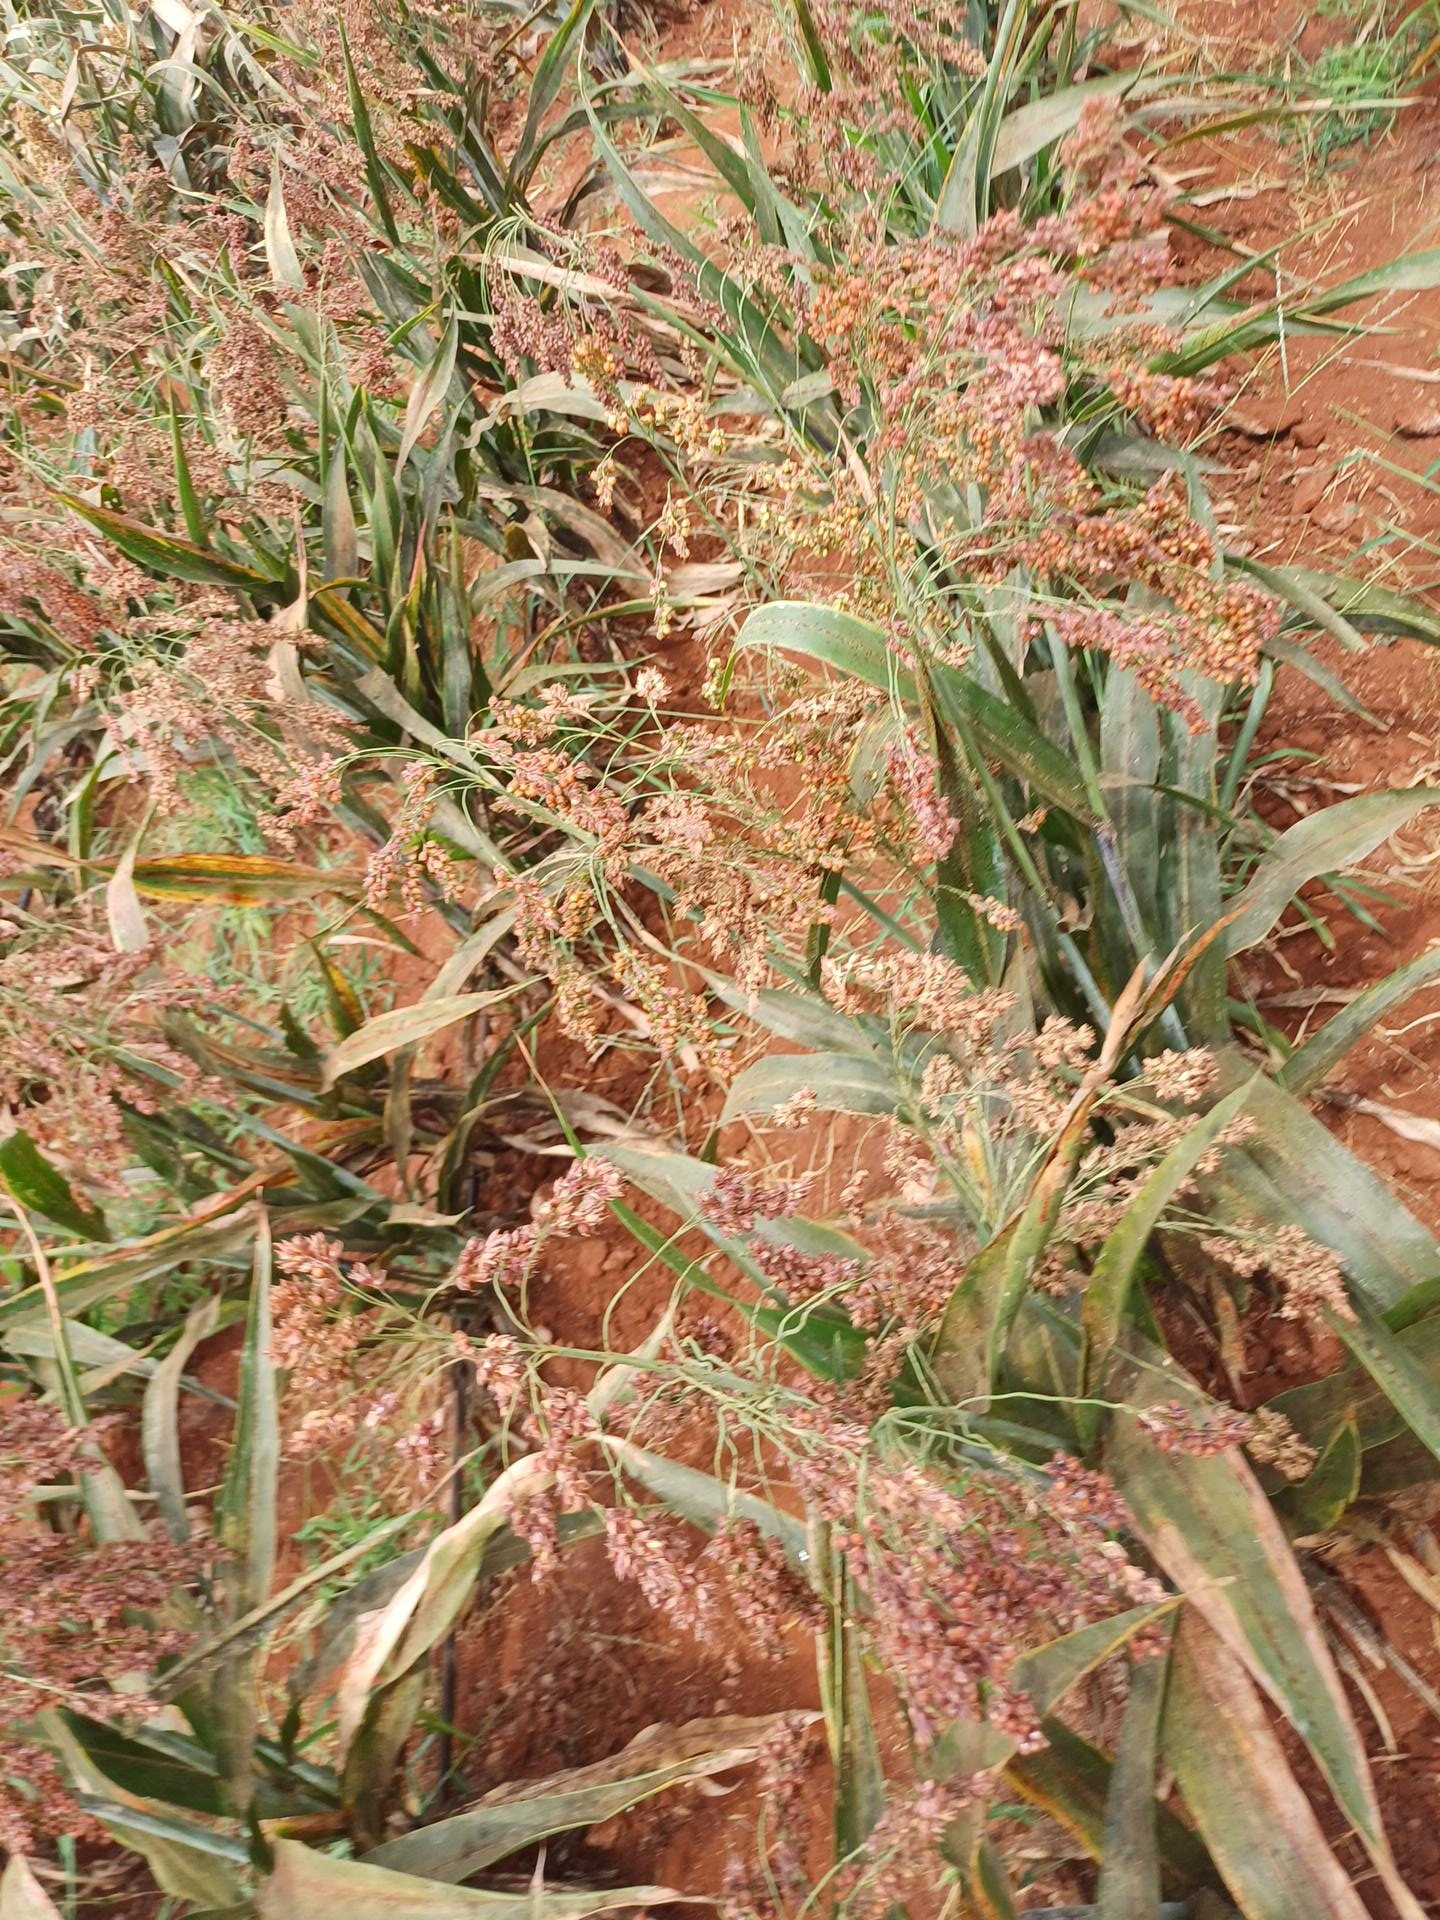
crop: sorghum
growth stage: maturity
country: Kenya
